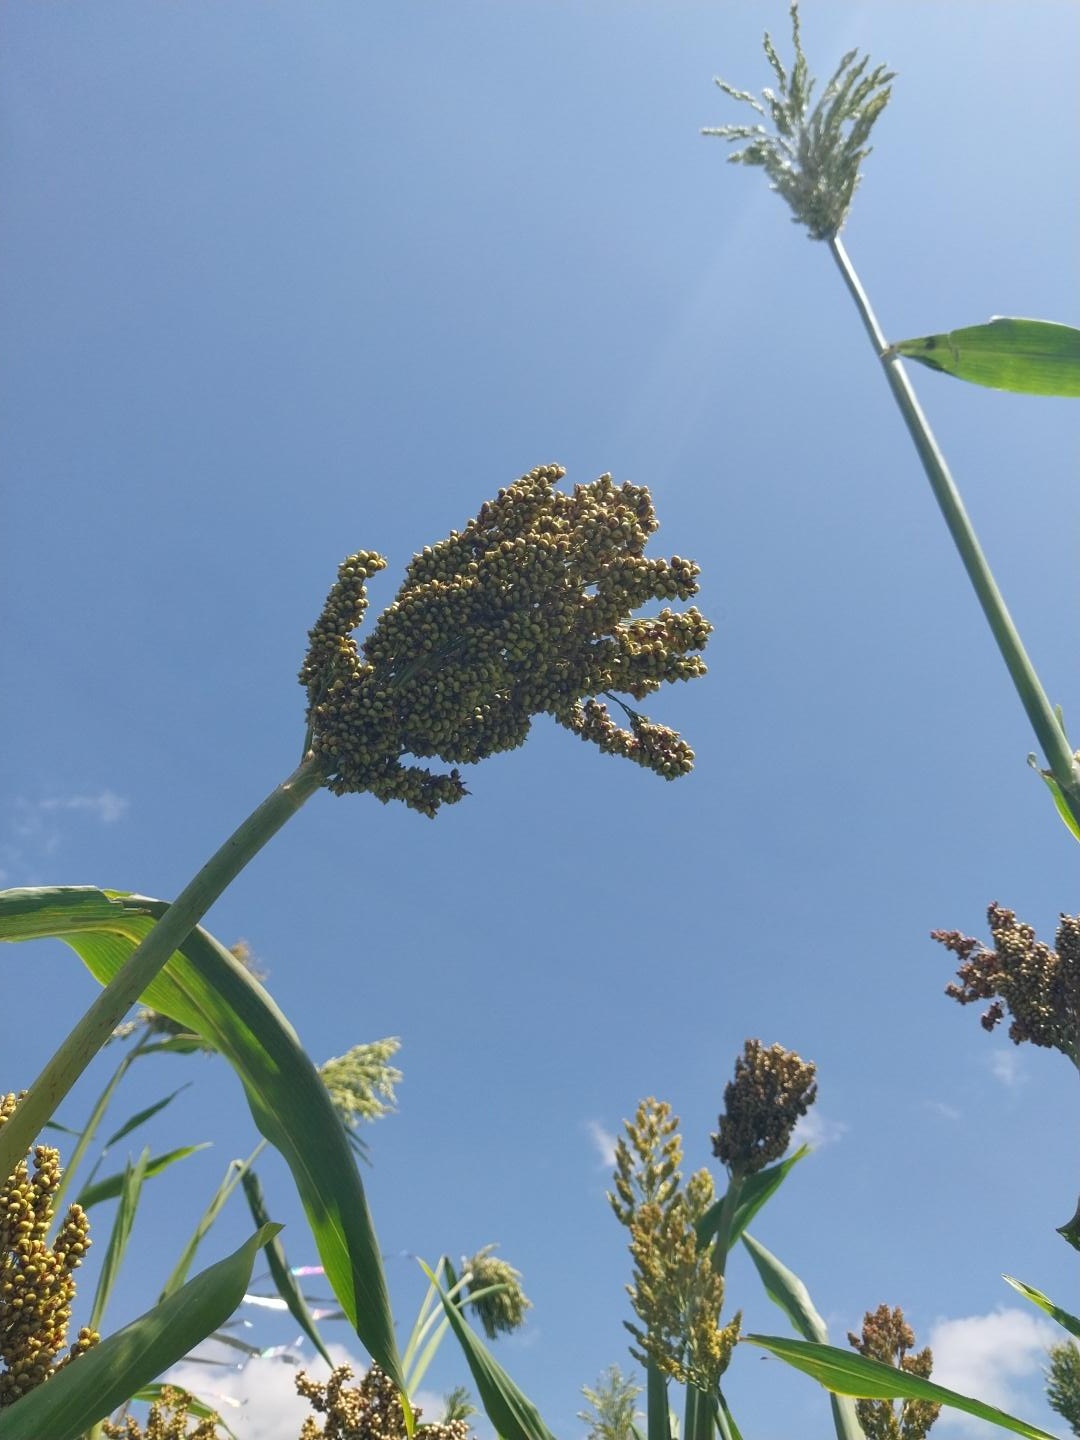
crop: sorghum
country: Tanzania
